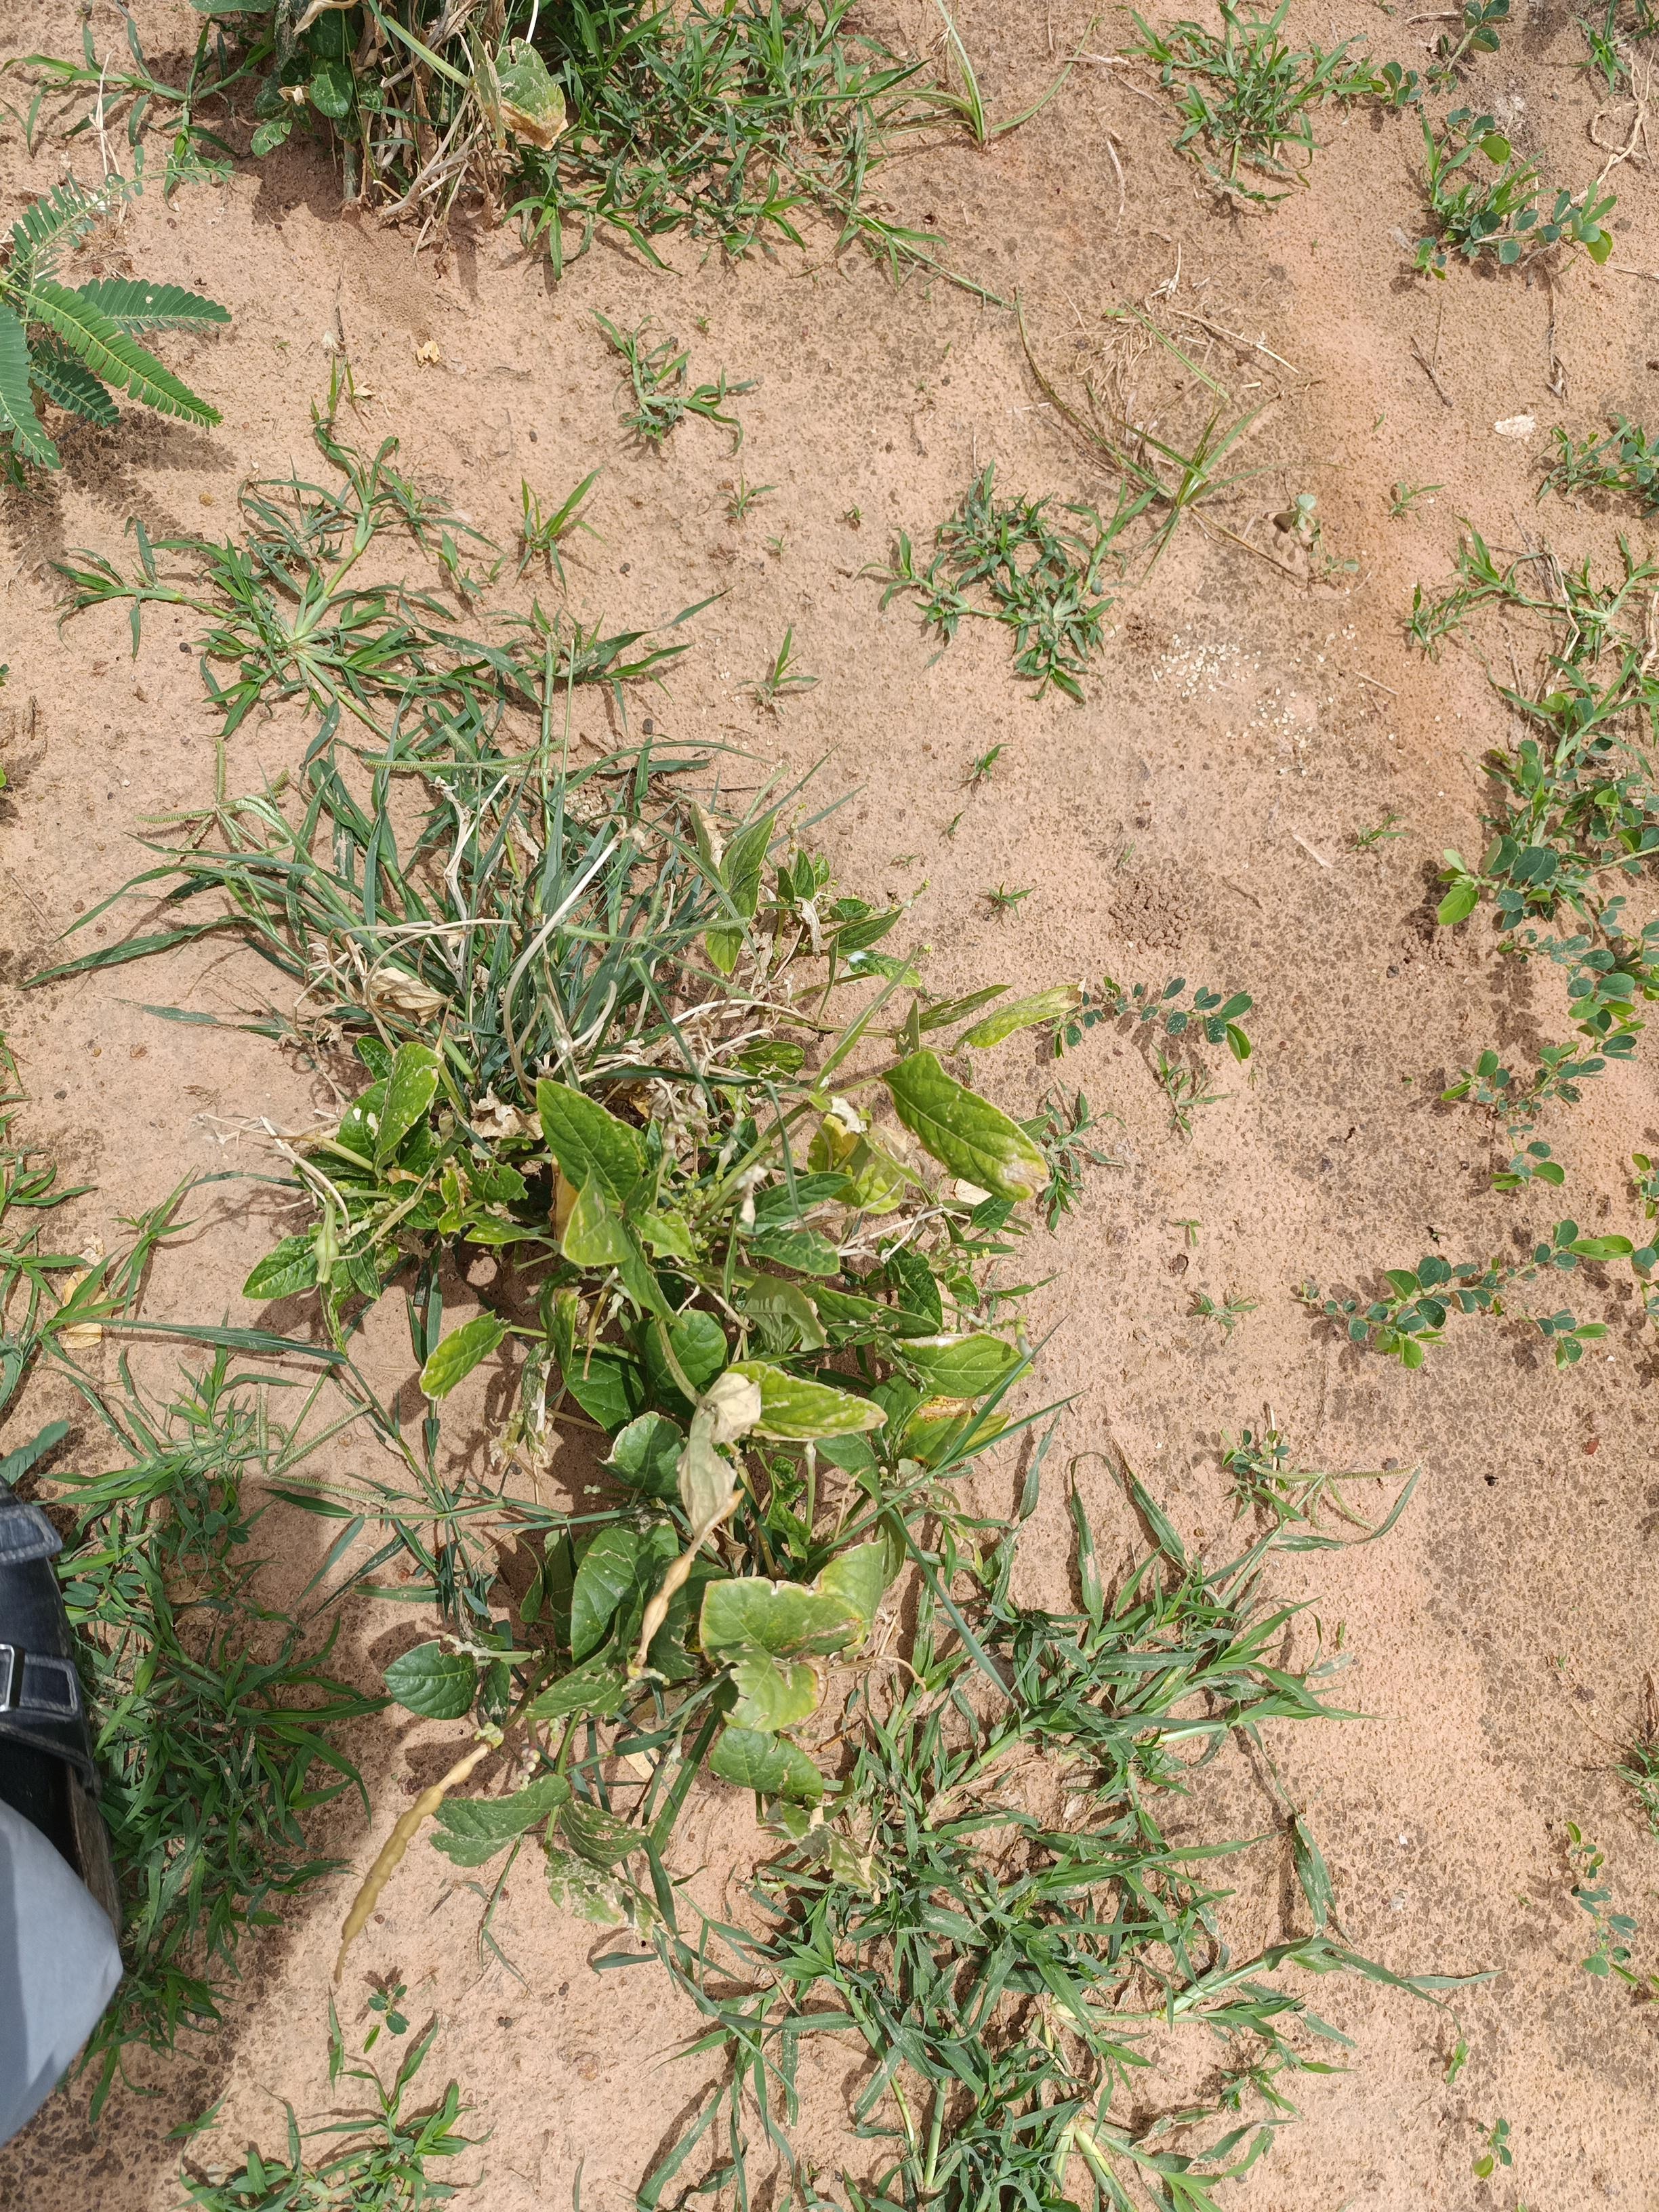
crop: cowpea
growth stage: filling grain
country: Nigeria
